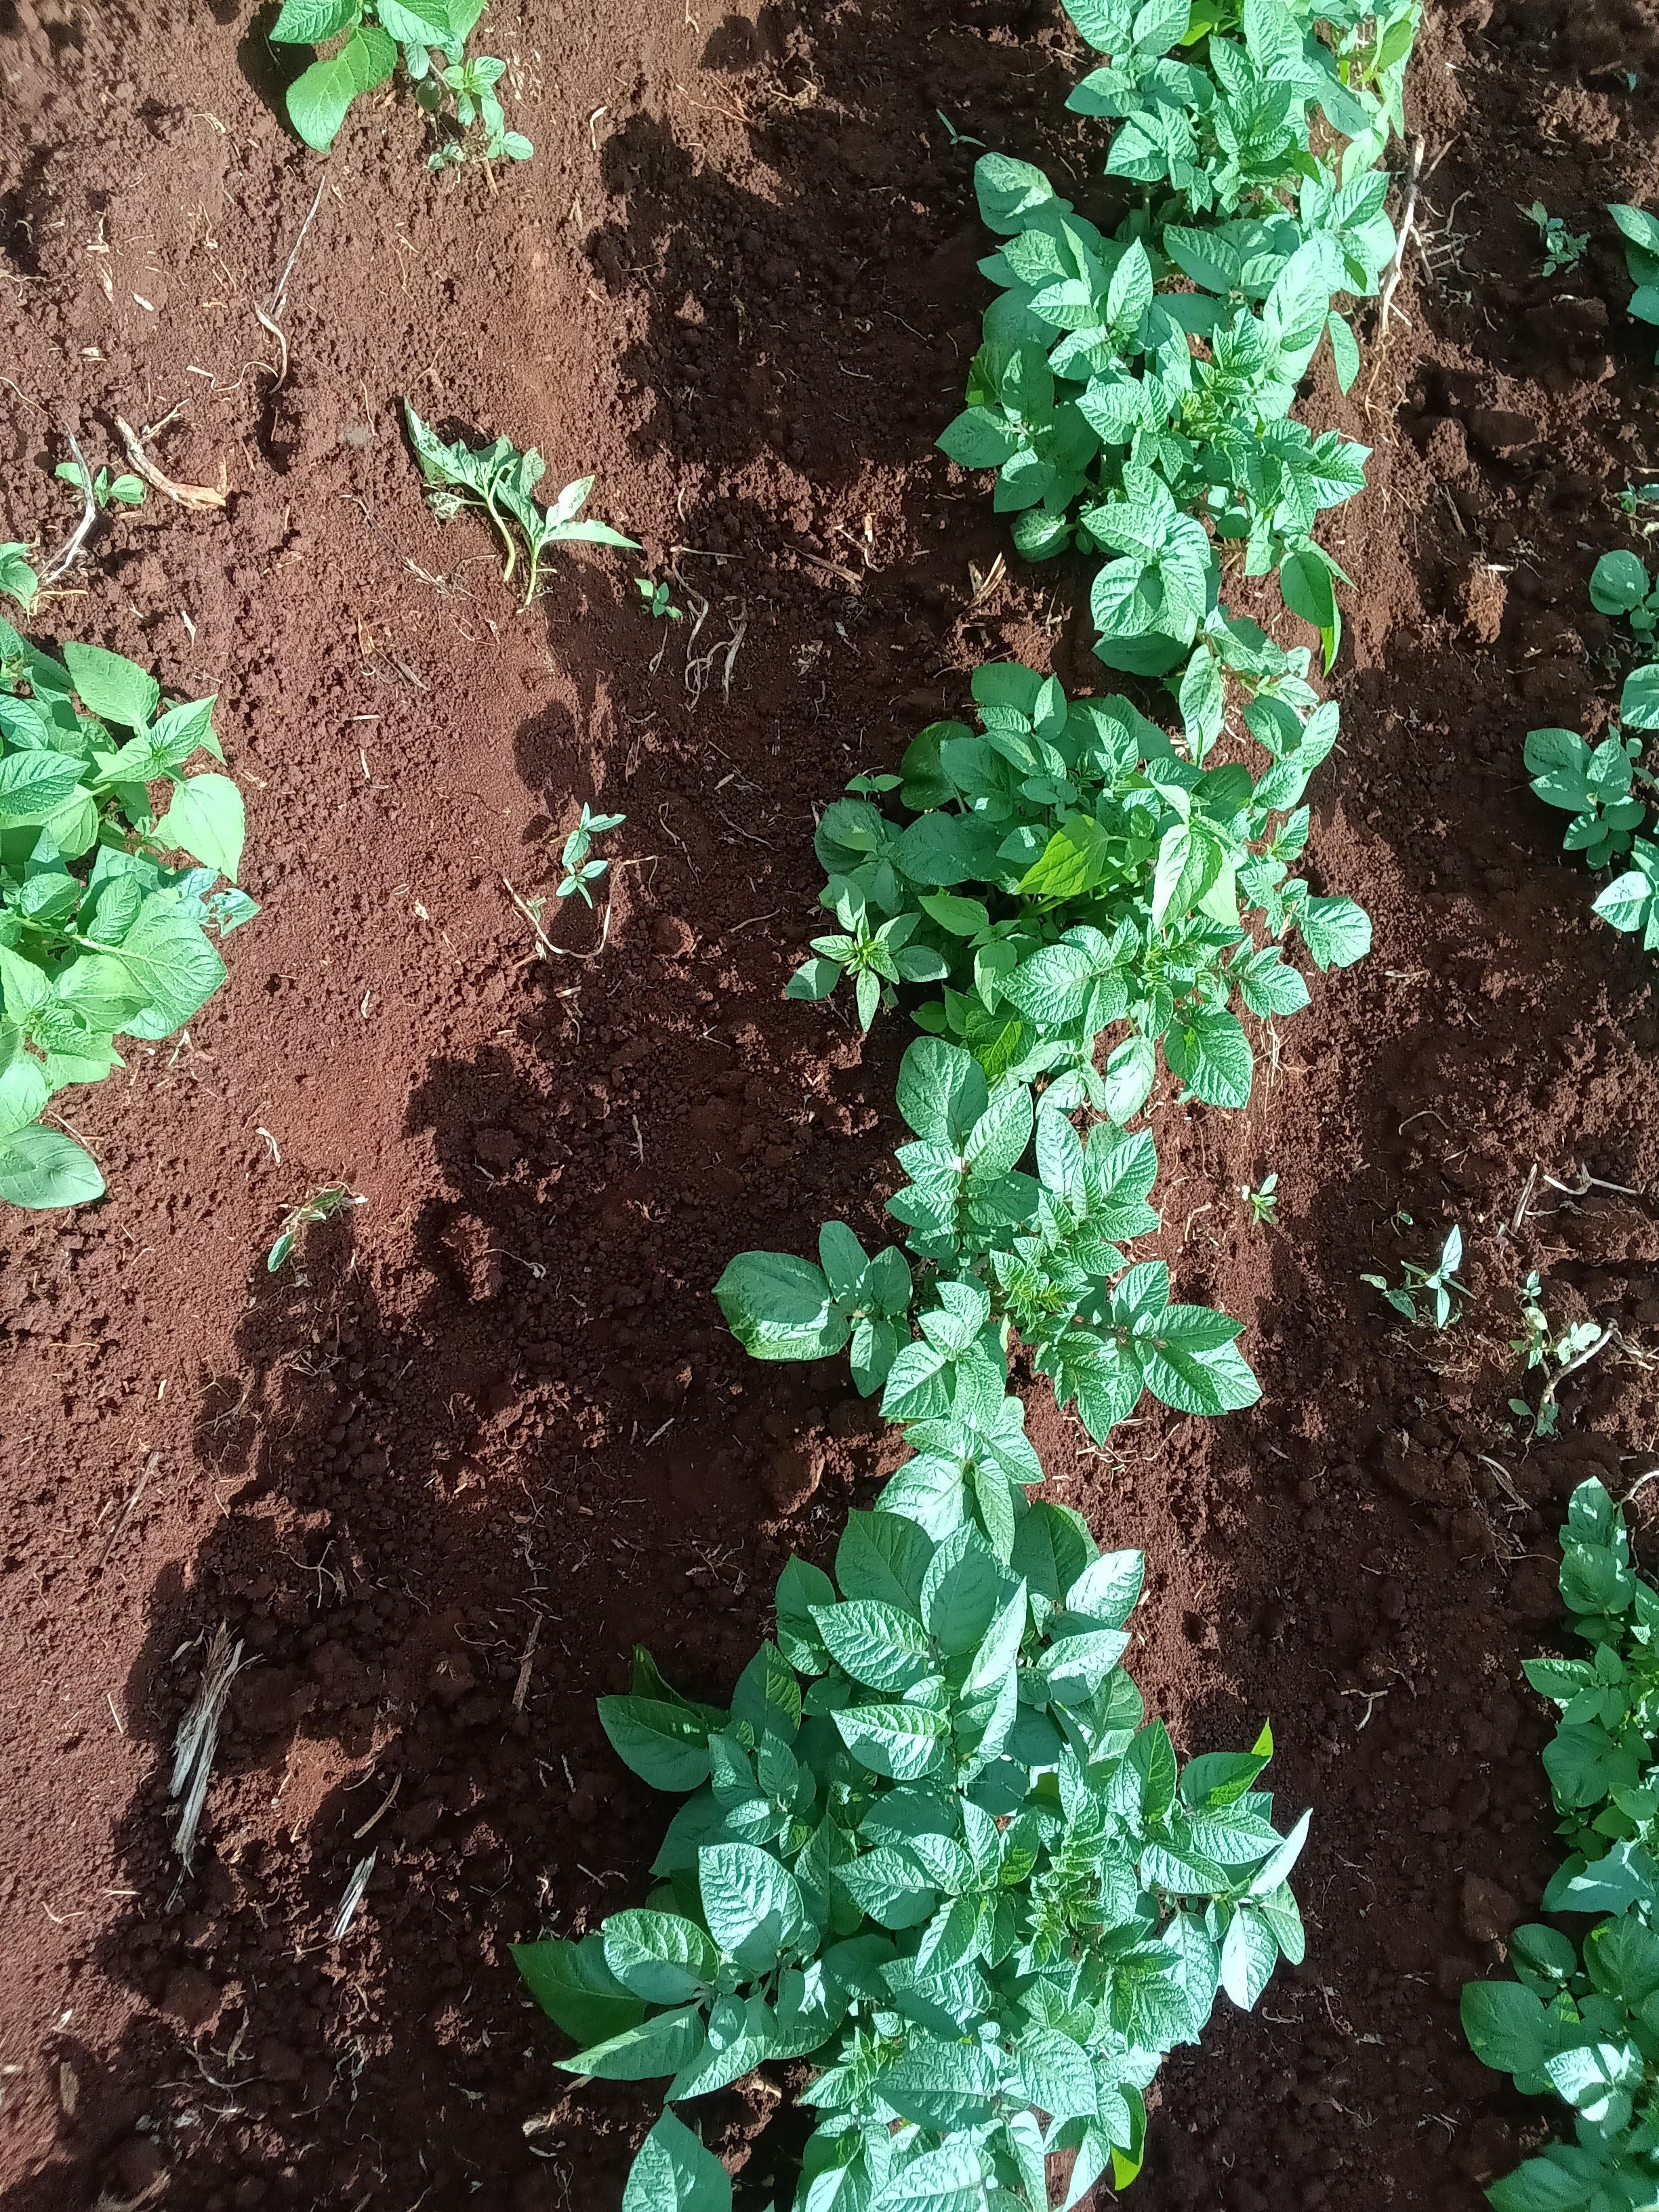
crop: potato
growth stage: emergence
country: Kenya
